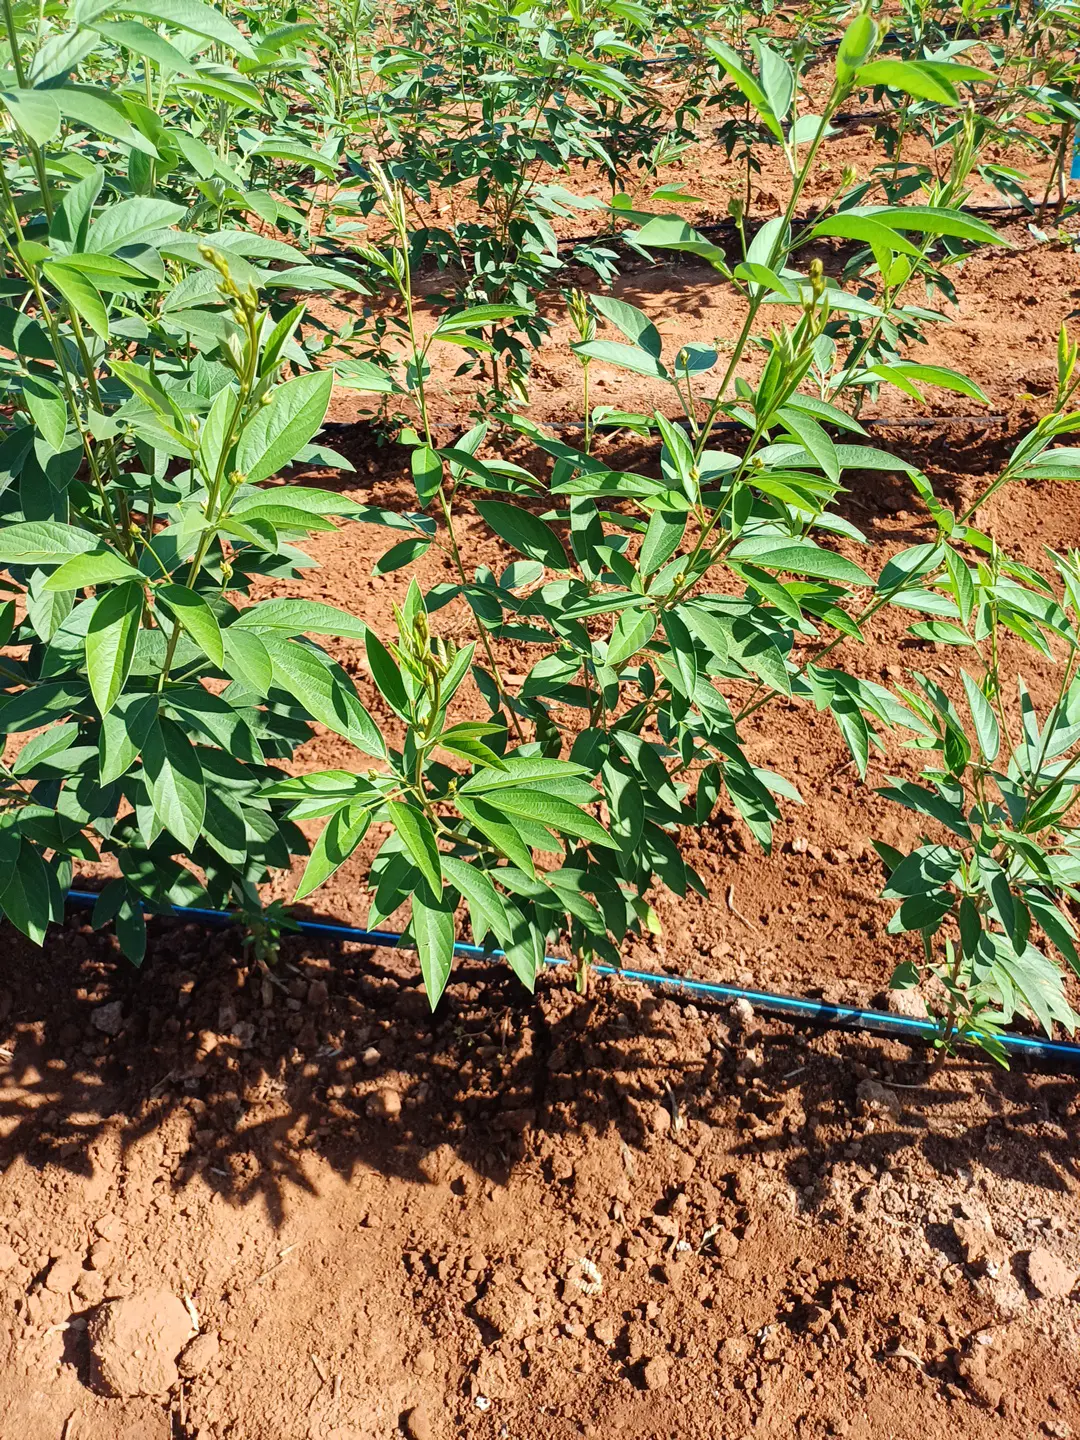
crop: pigeonpea
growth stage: vegetative
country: Kenya
